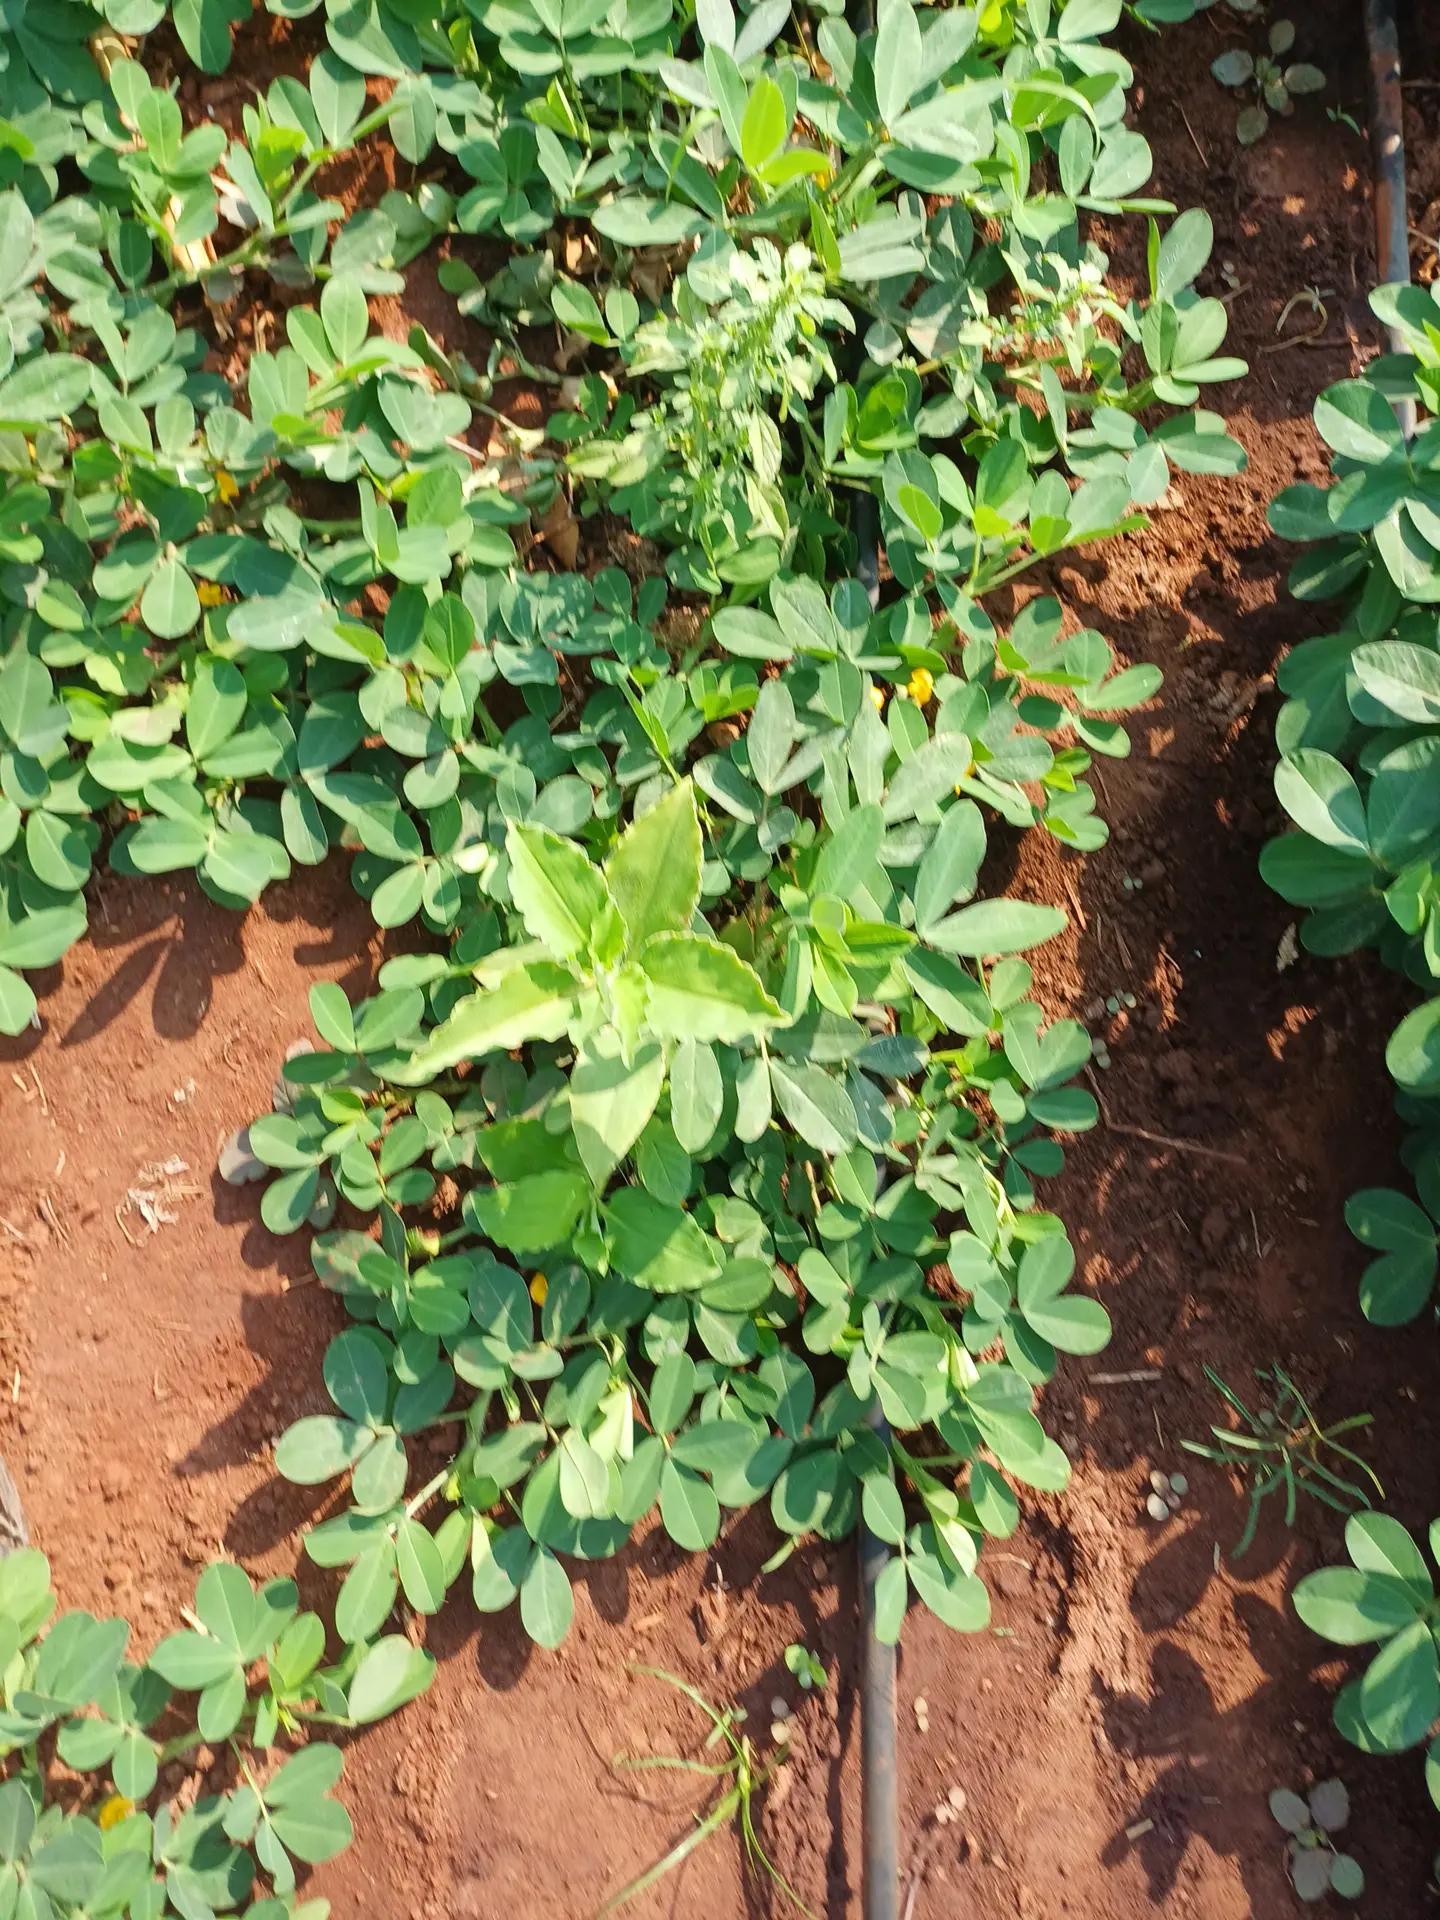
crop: groundnut
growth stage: flowering
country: Kenya
